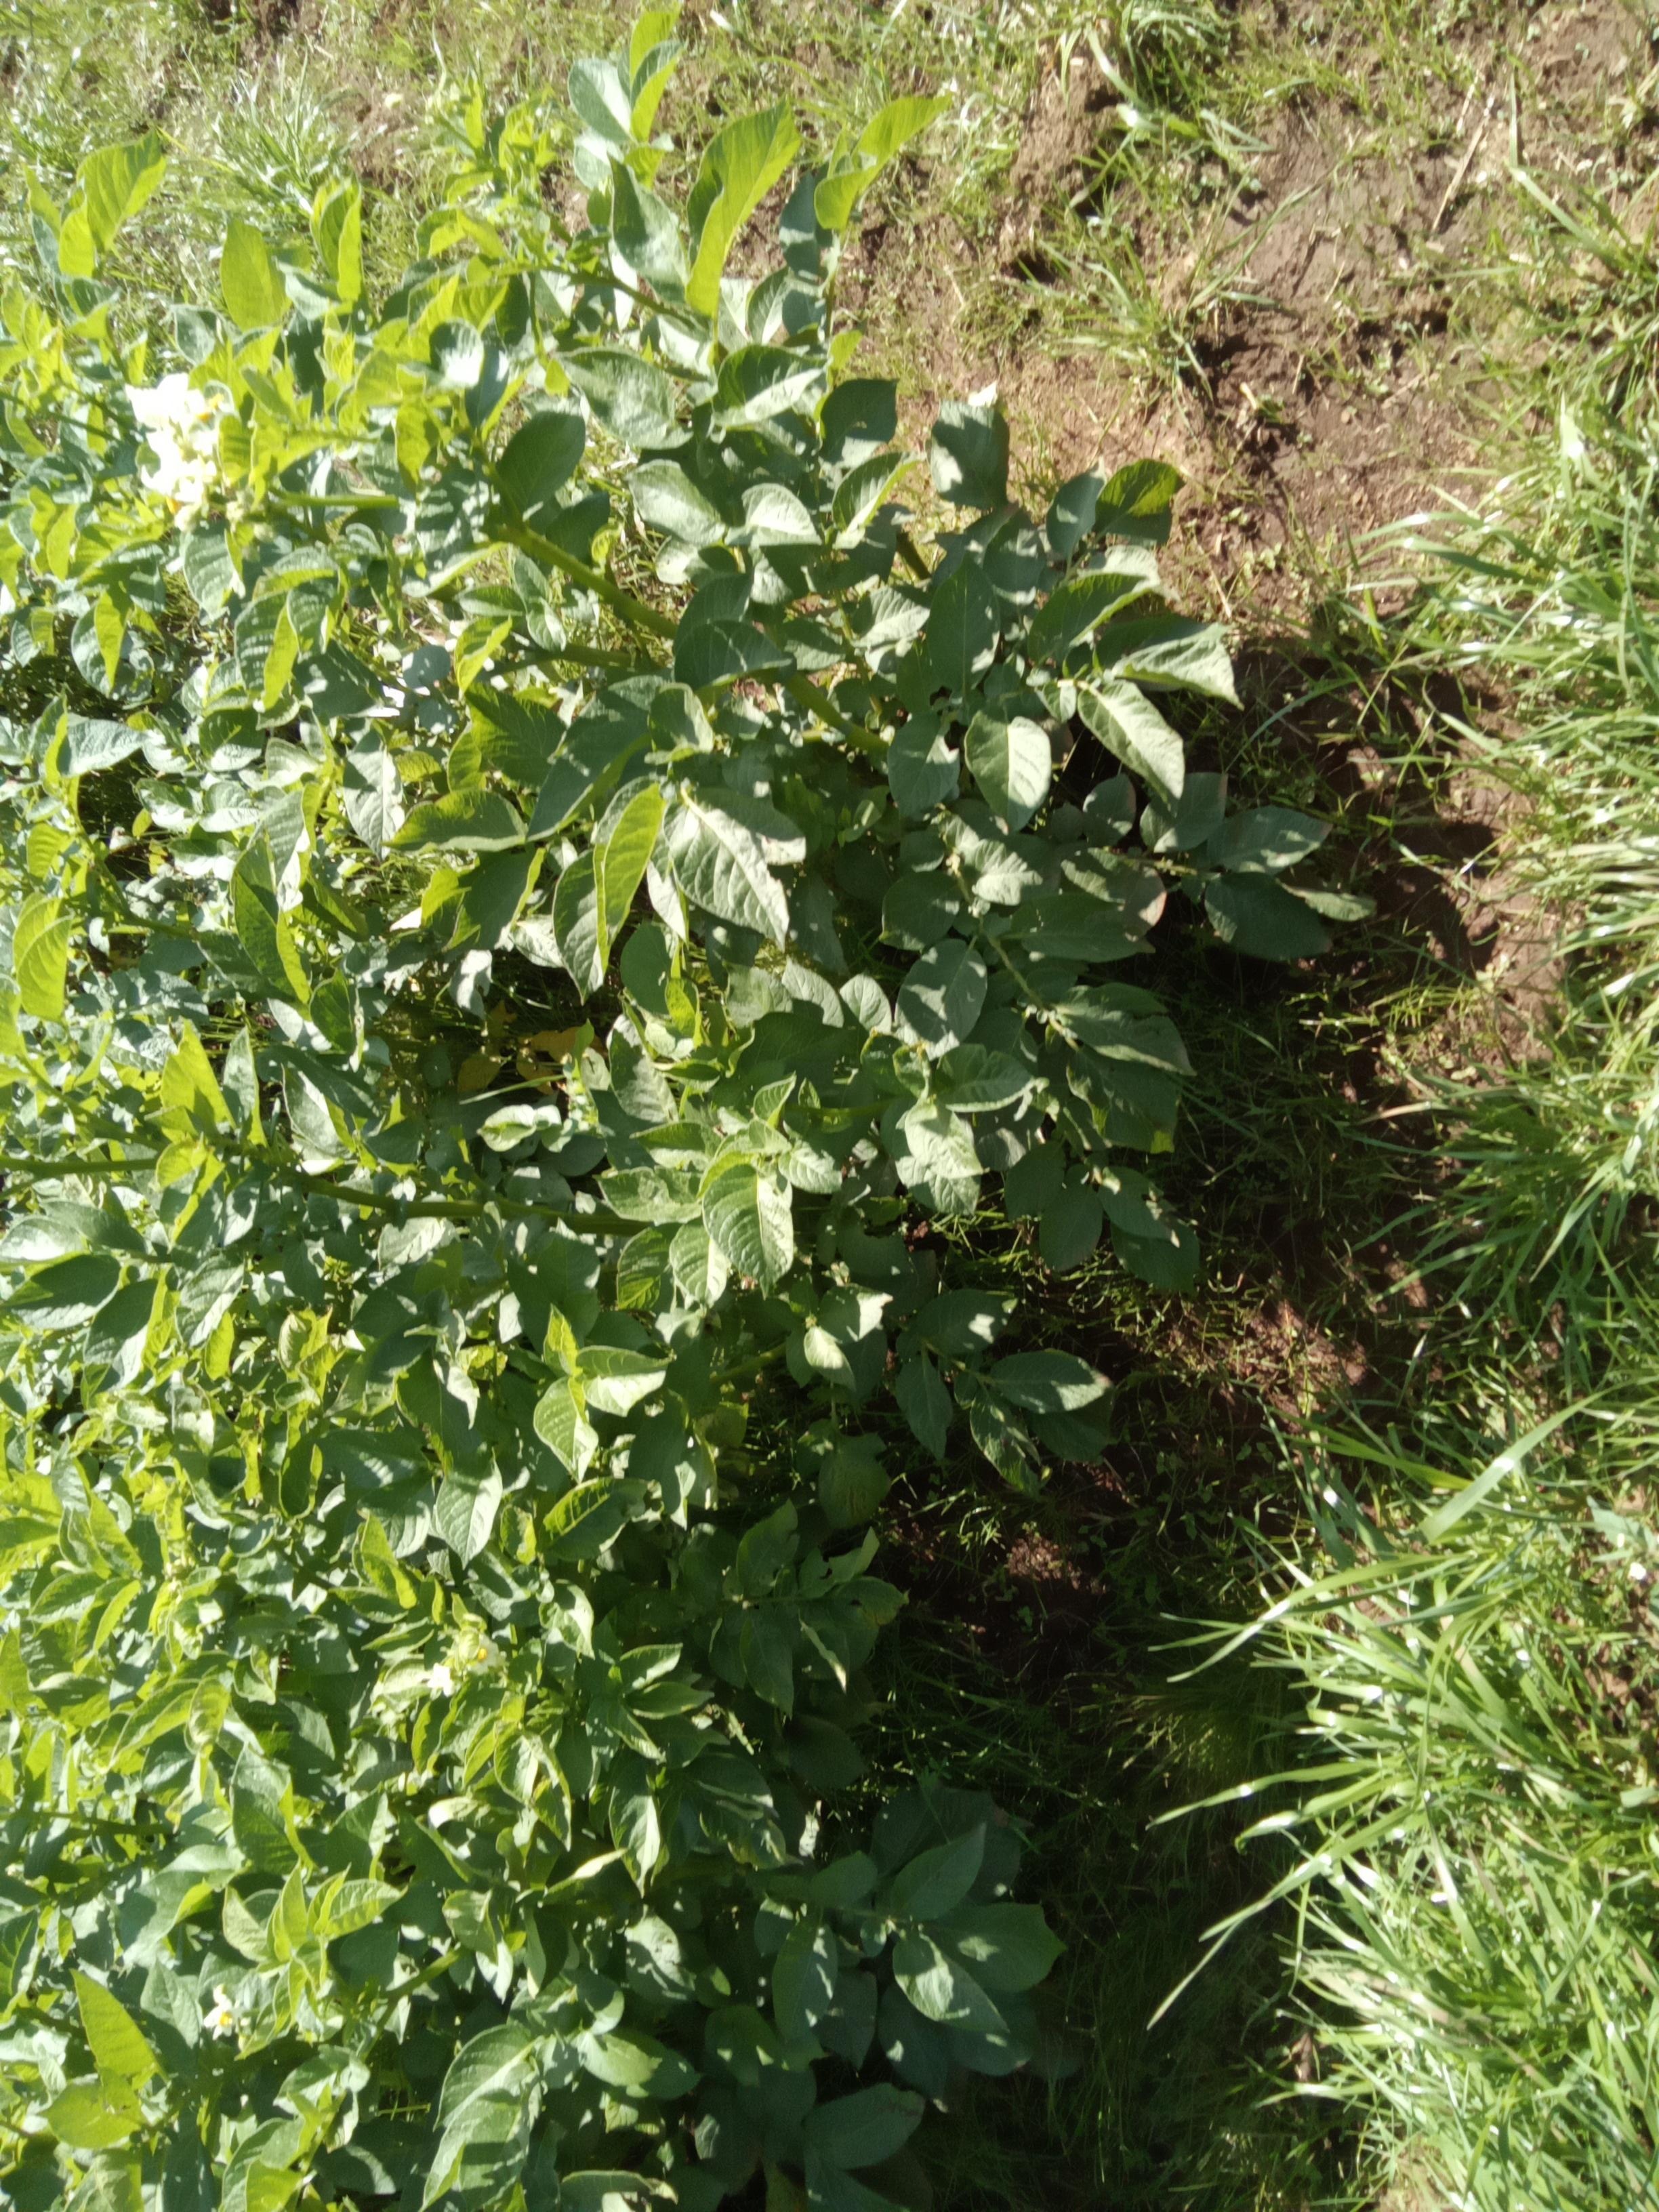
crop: potato
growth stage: flowering
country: Kenya
